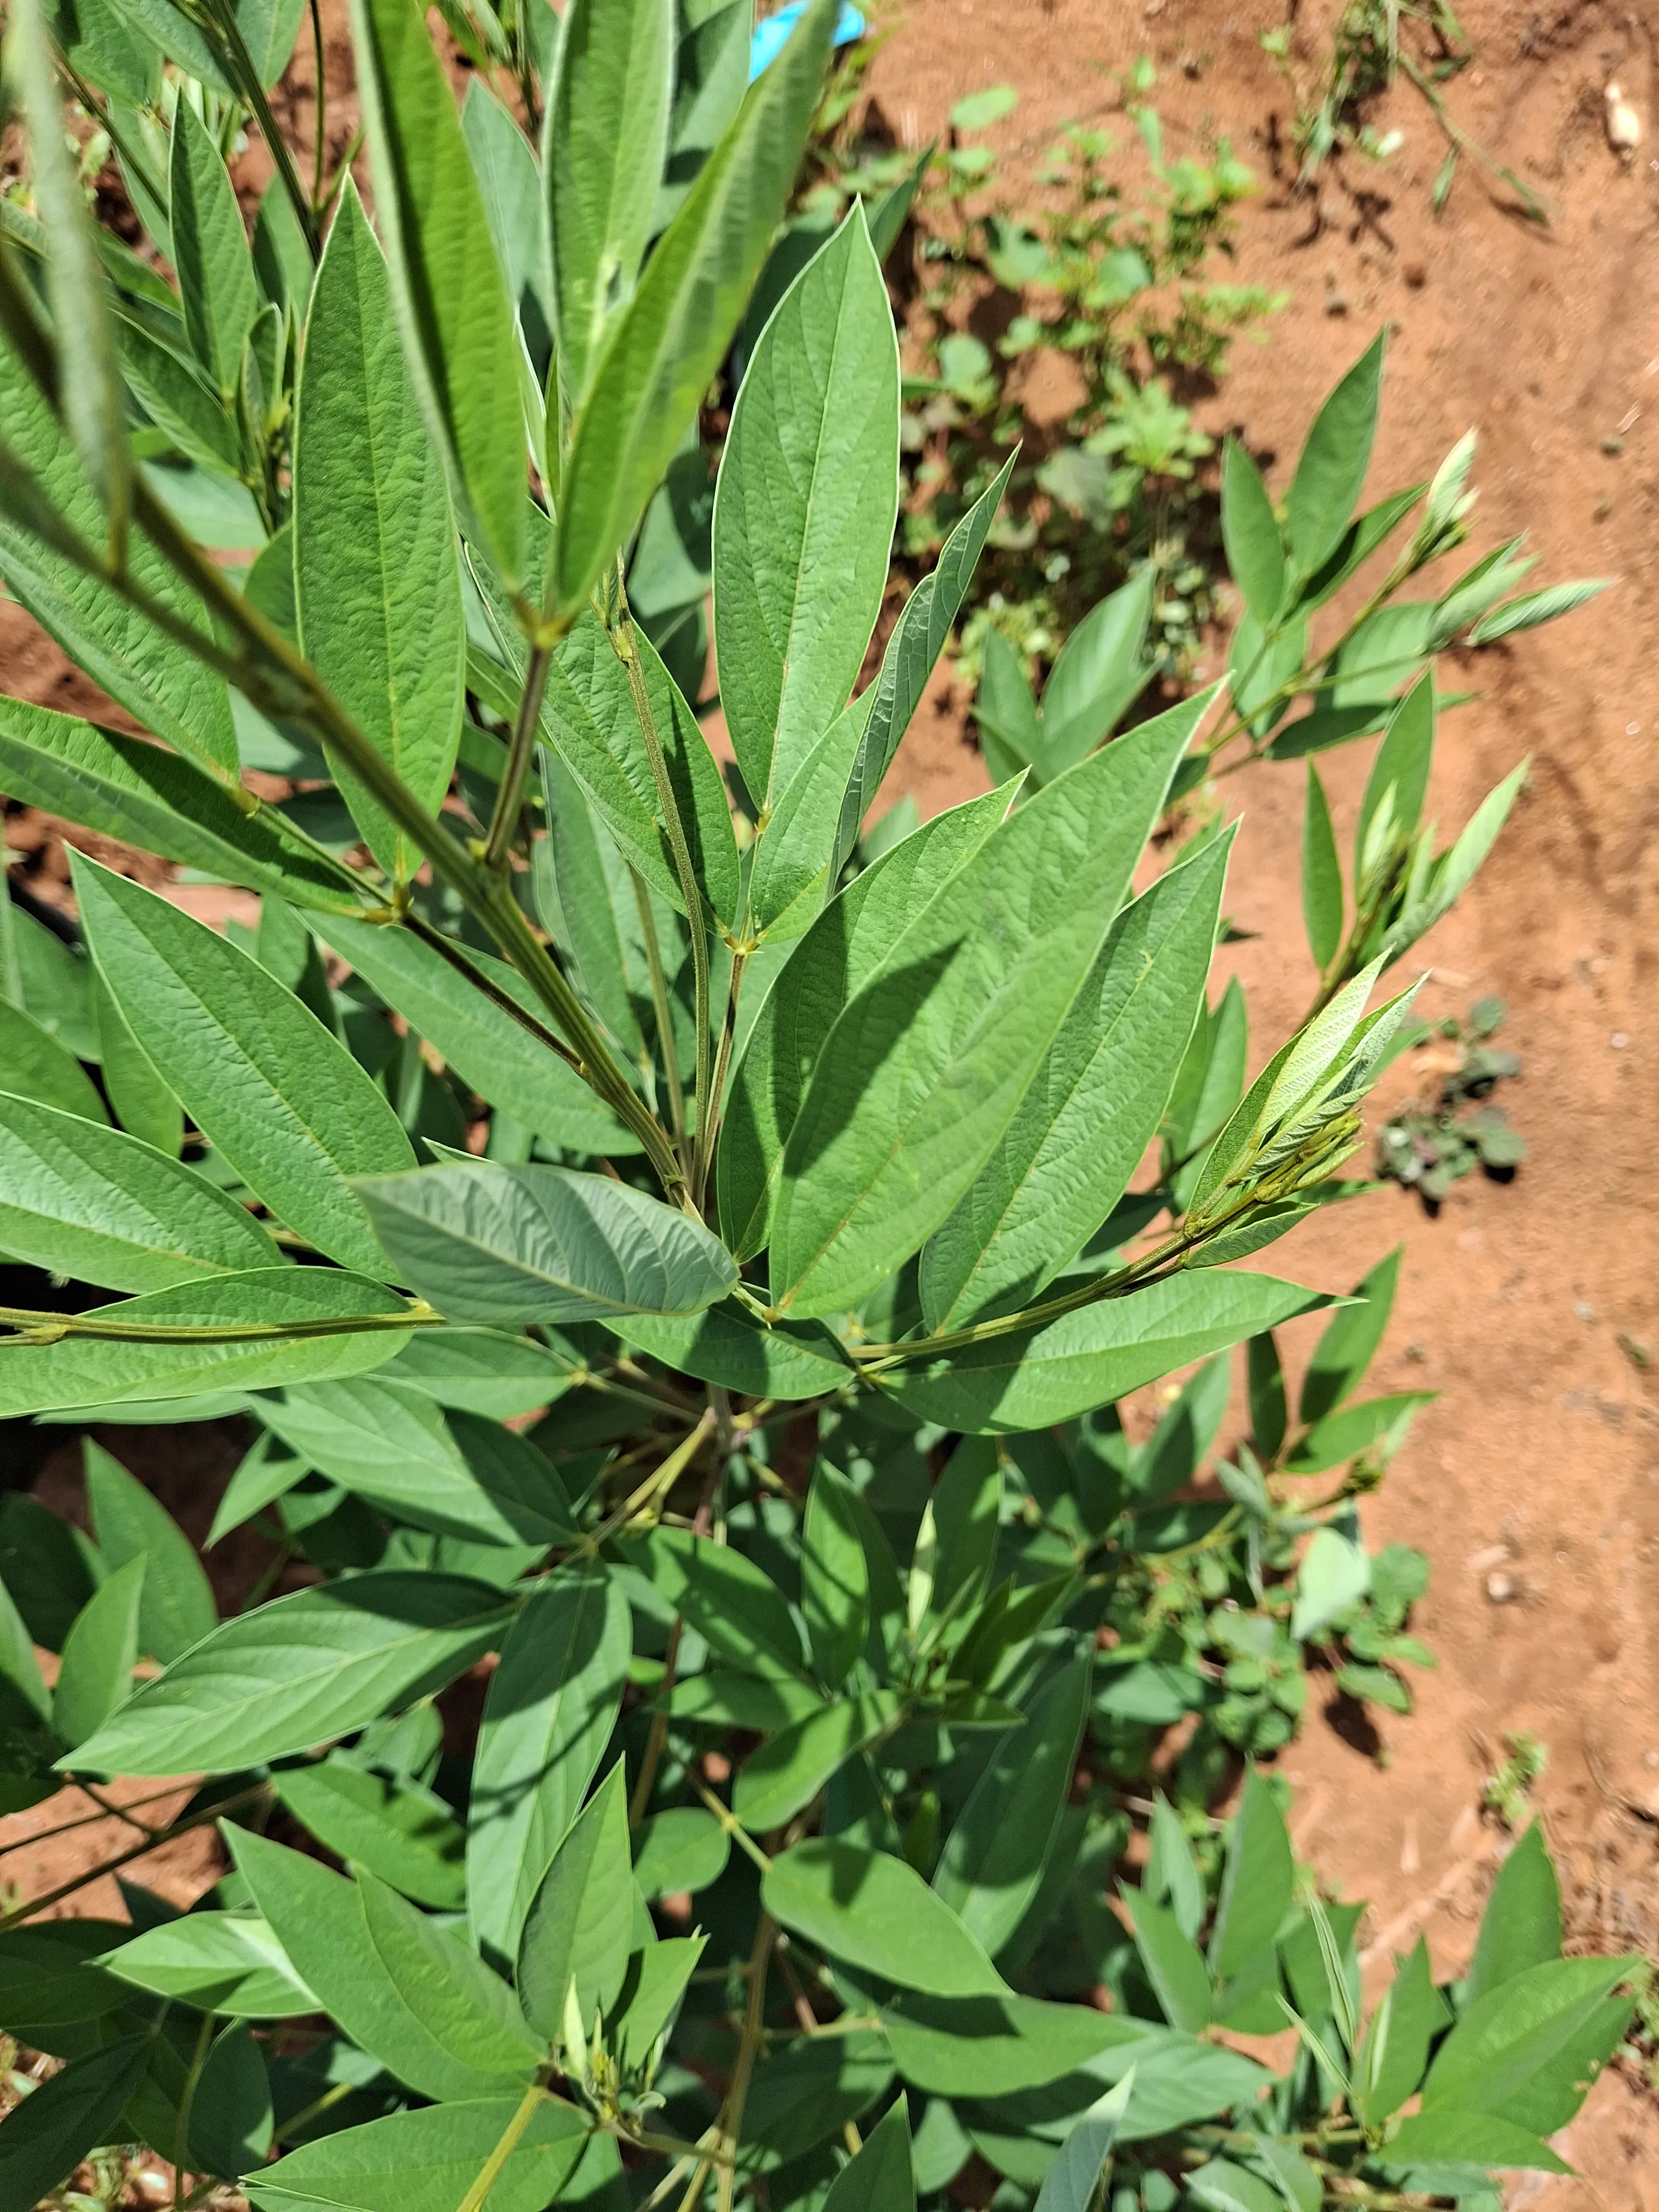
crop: pigeonpea
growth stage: vegetative
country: Kenya
